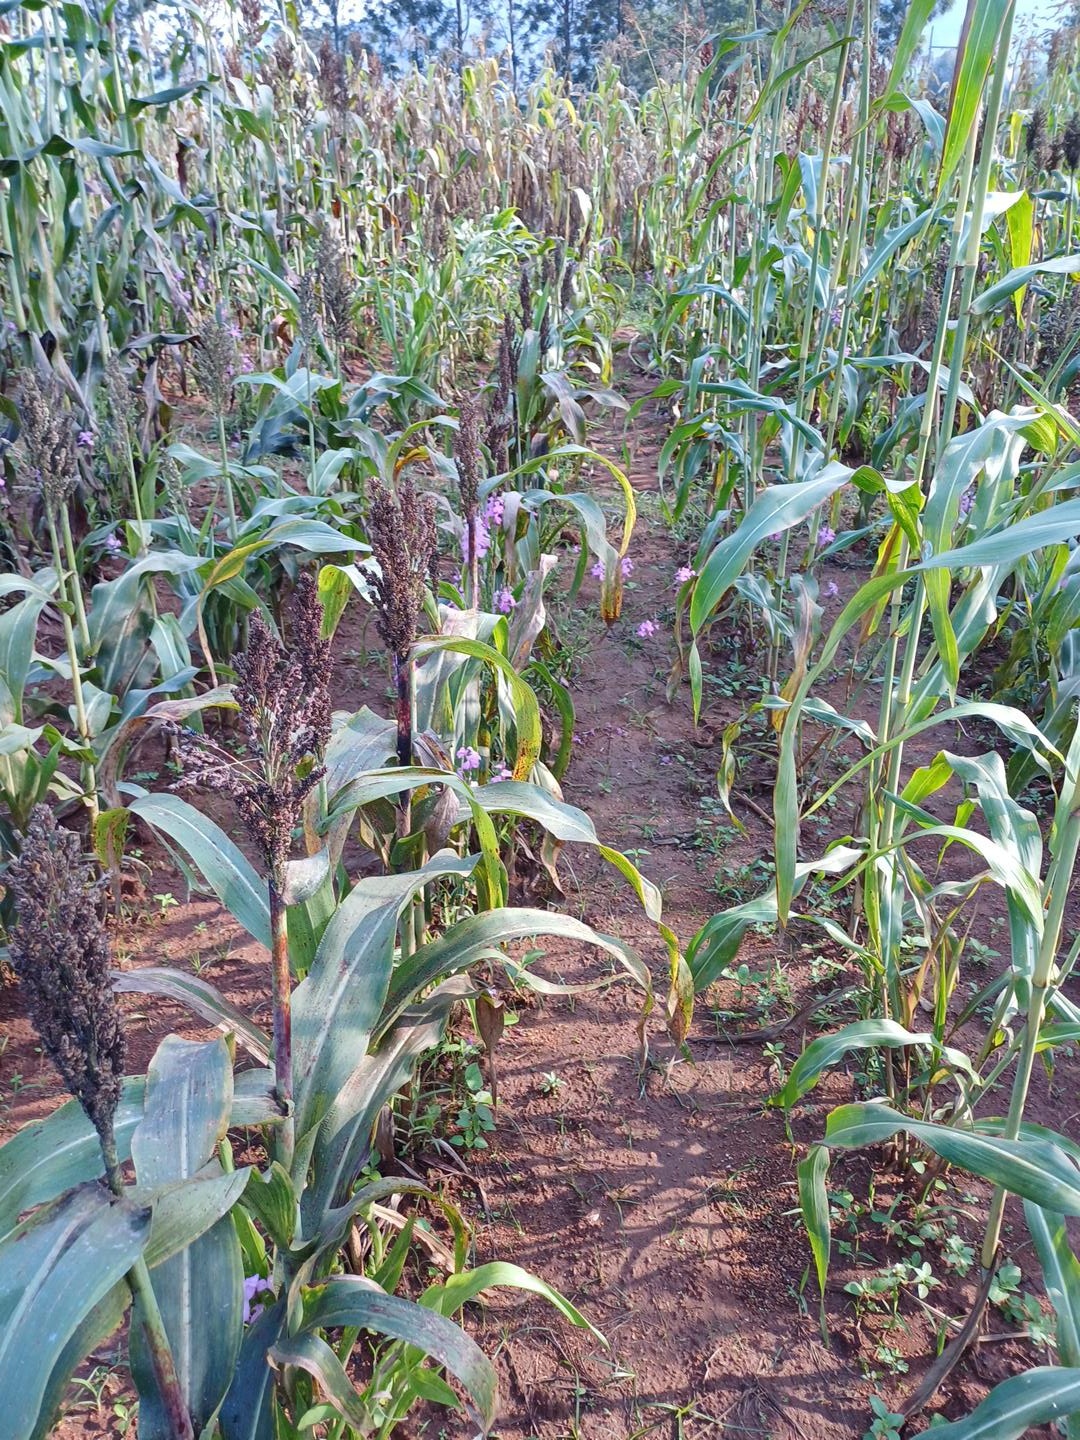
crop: sorghum
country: Kenya
